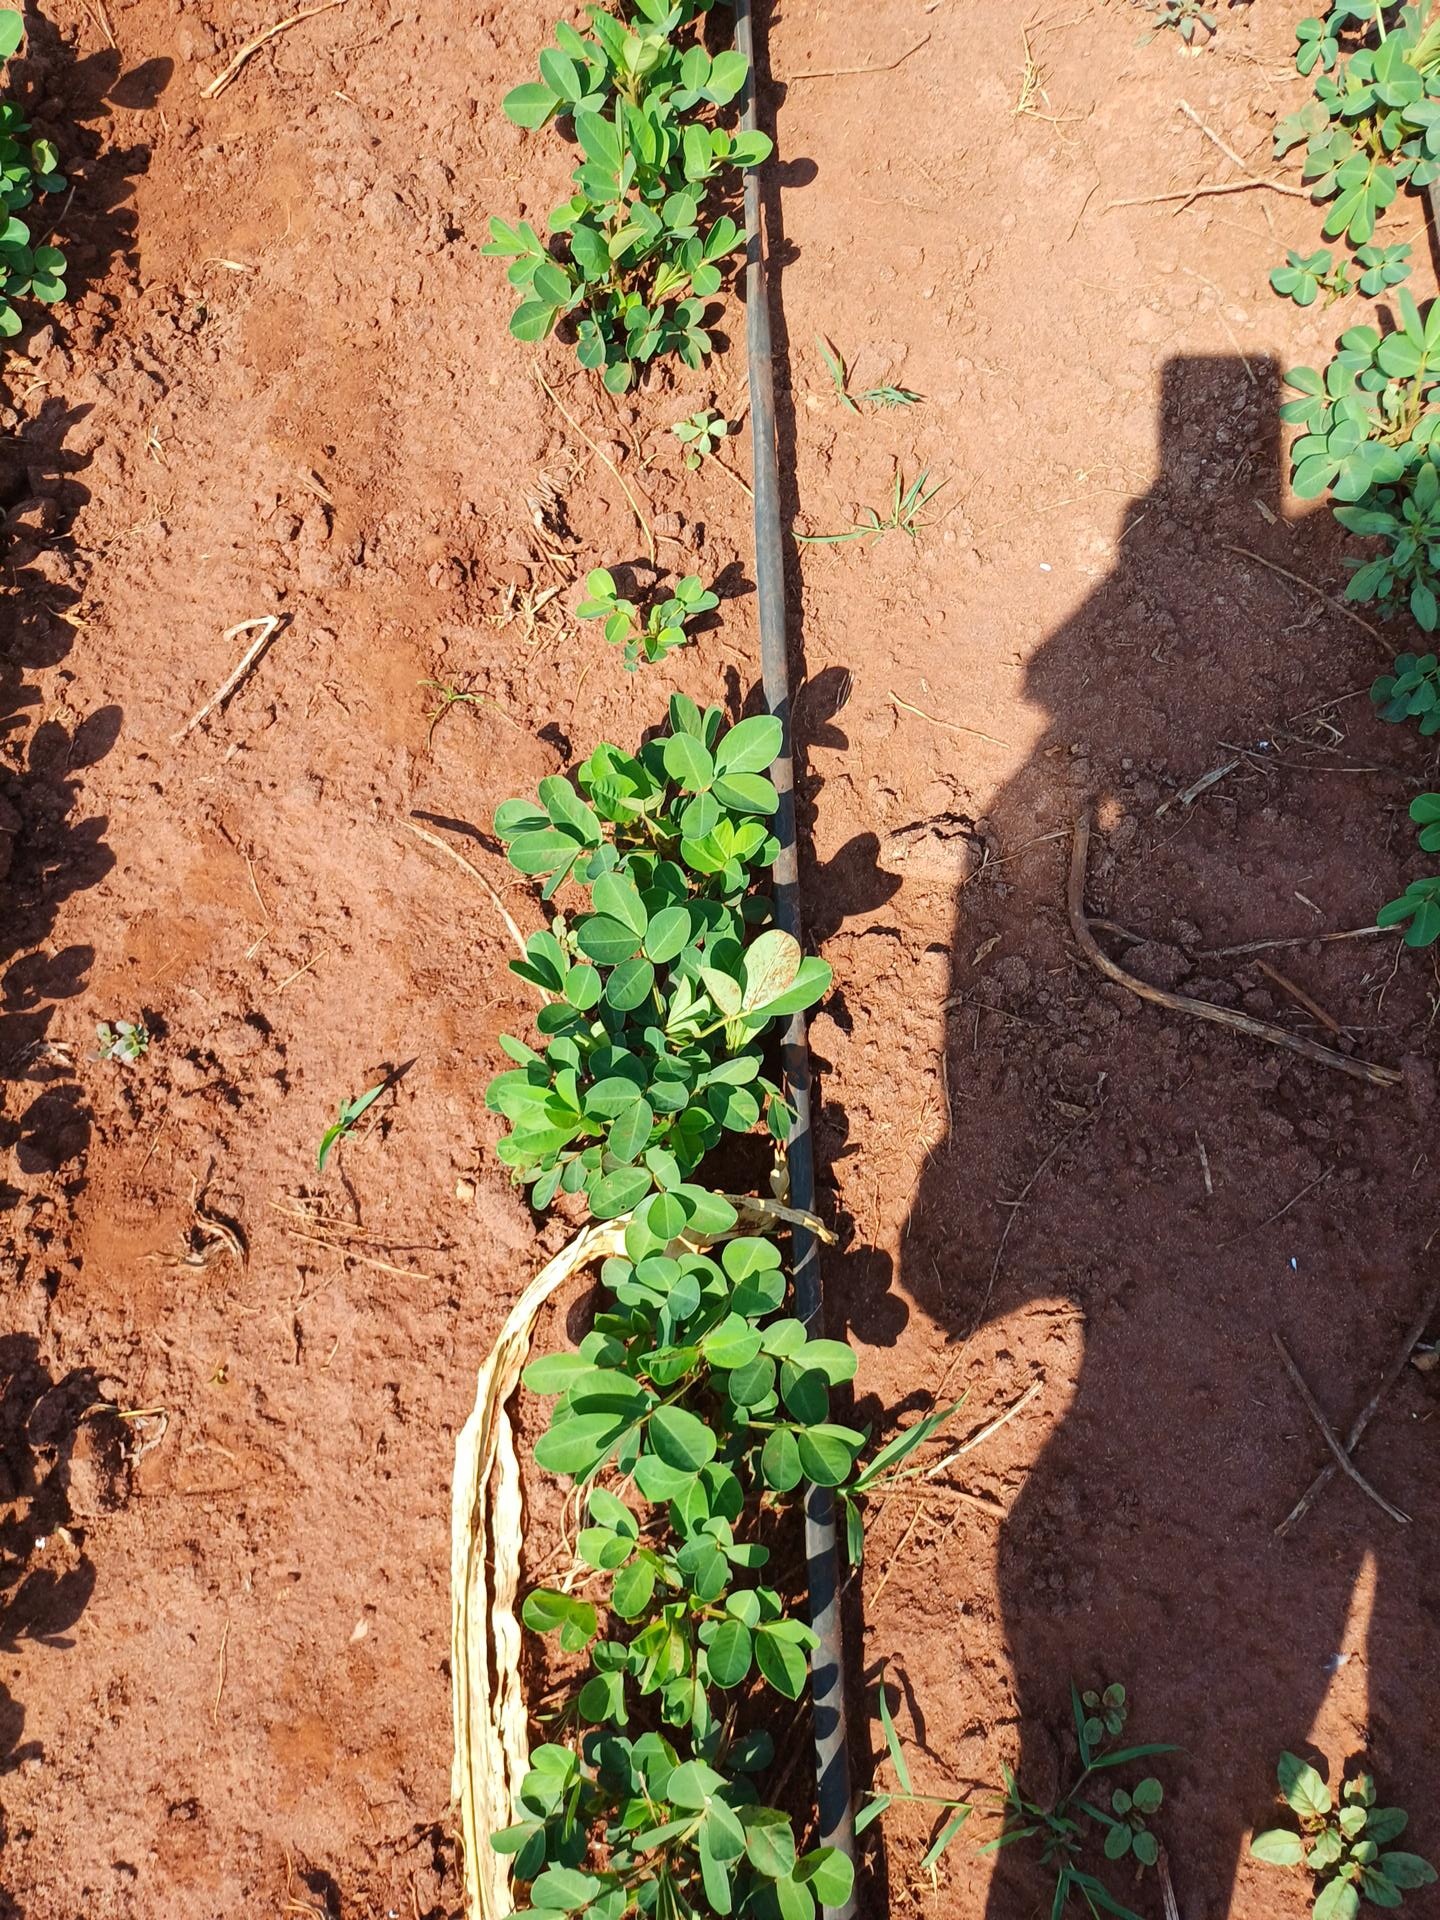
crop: groundnut
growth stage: vegetative
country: Kenya
